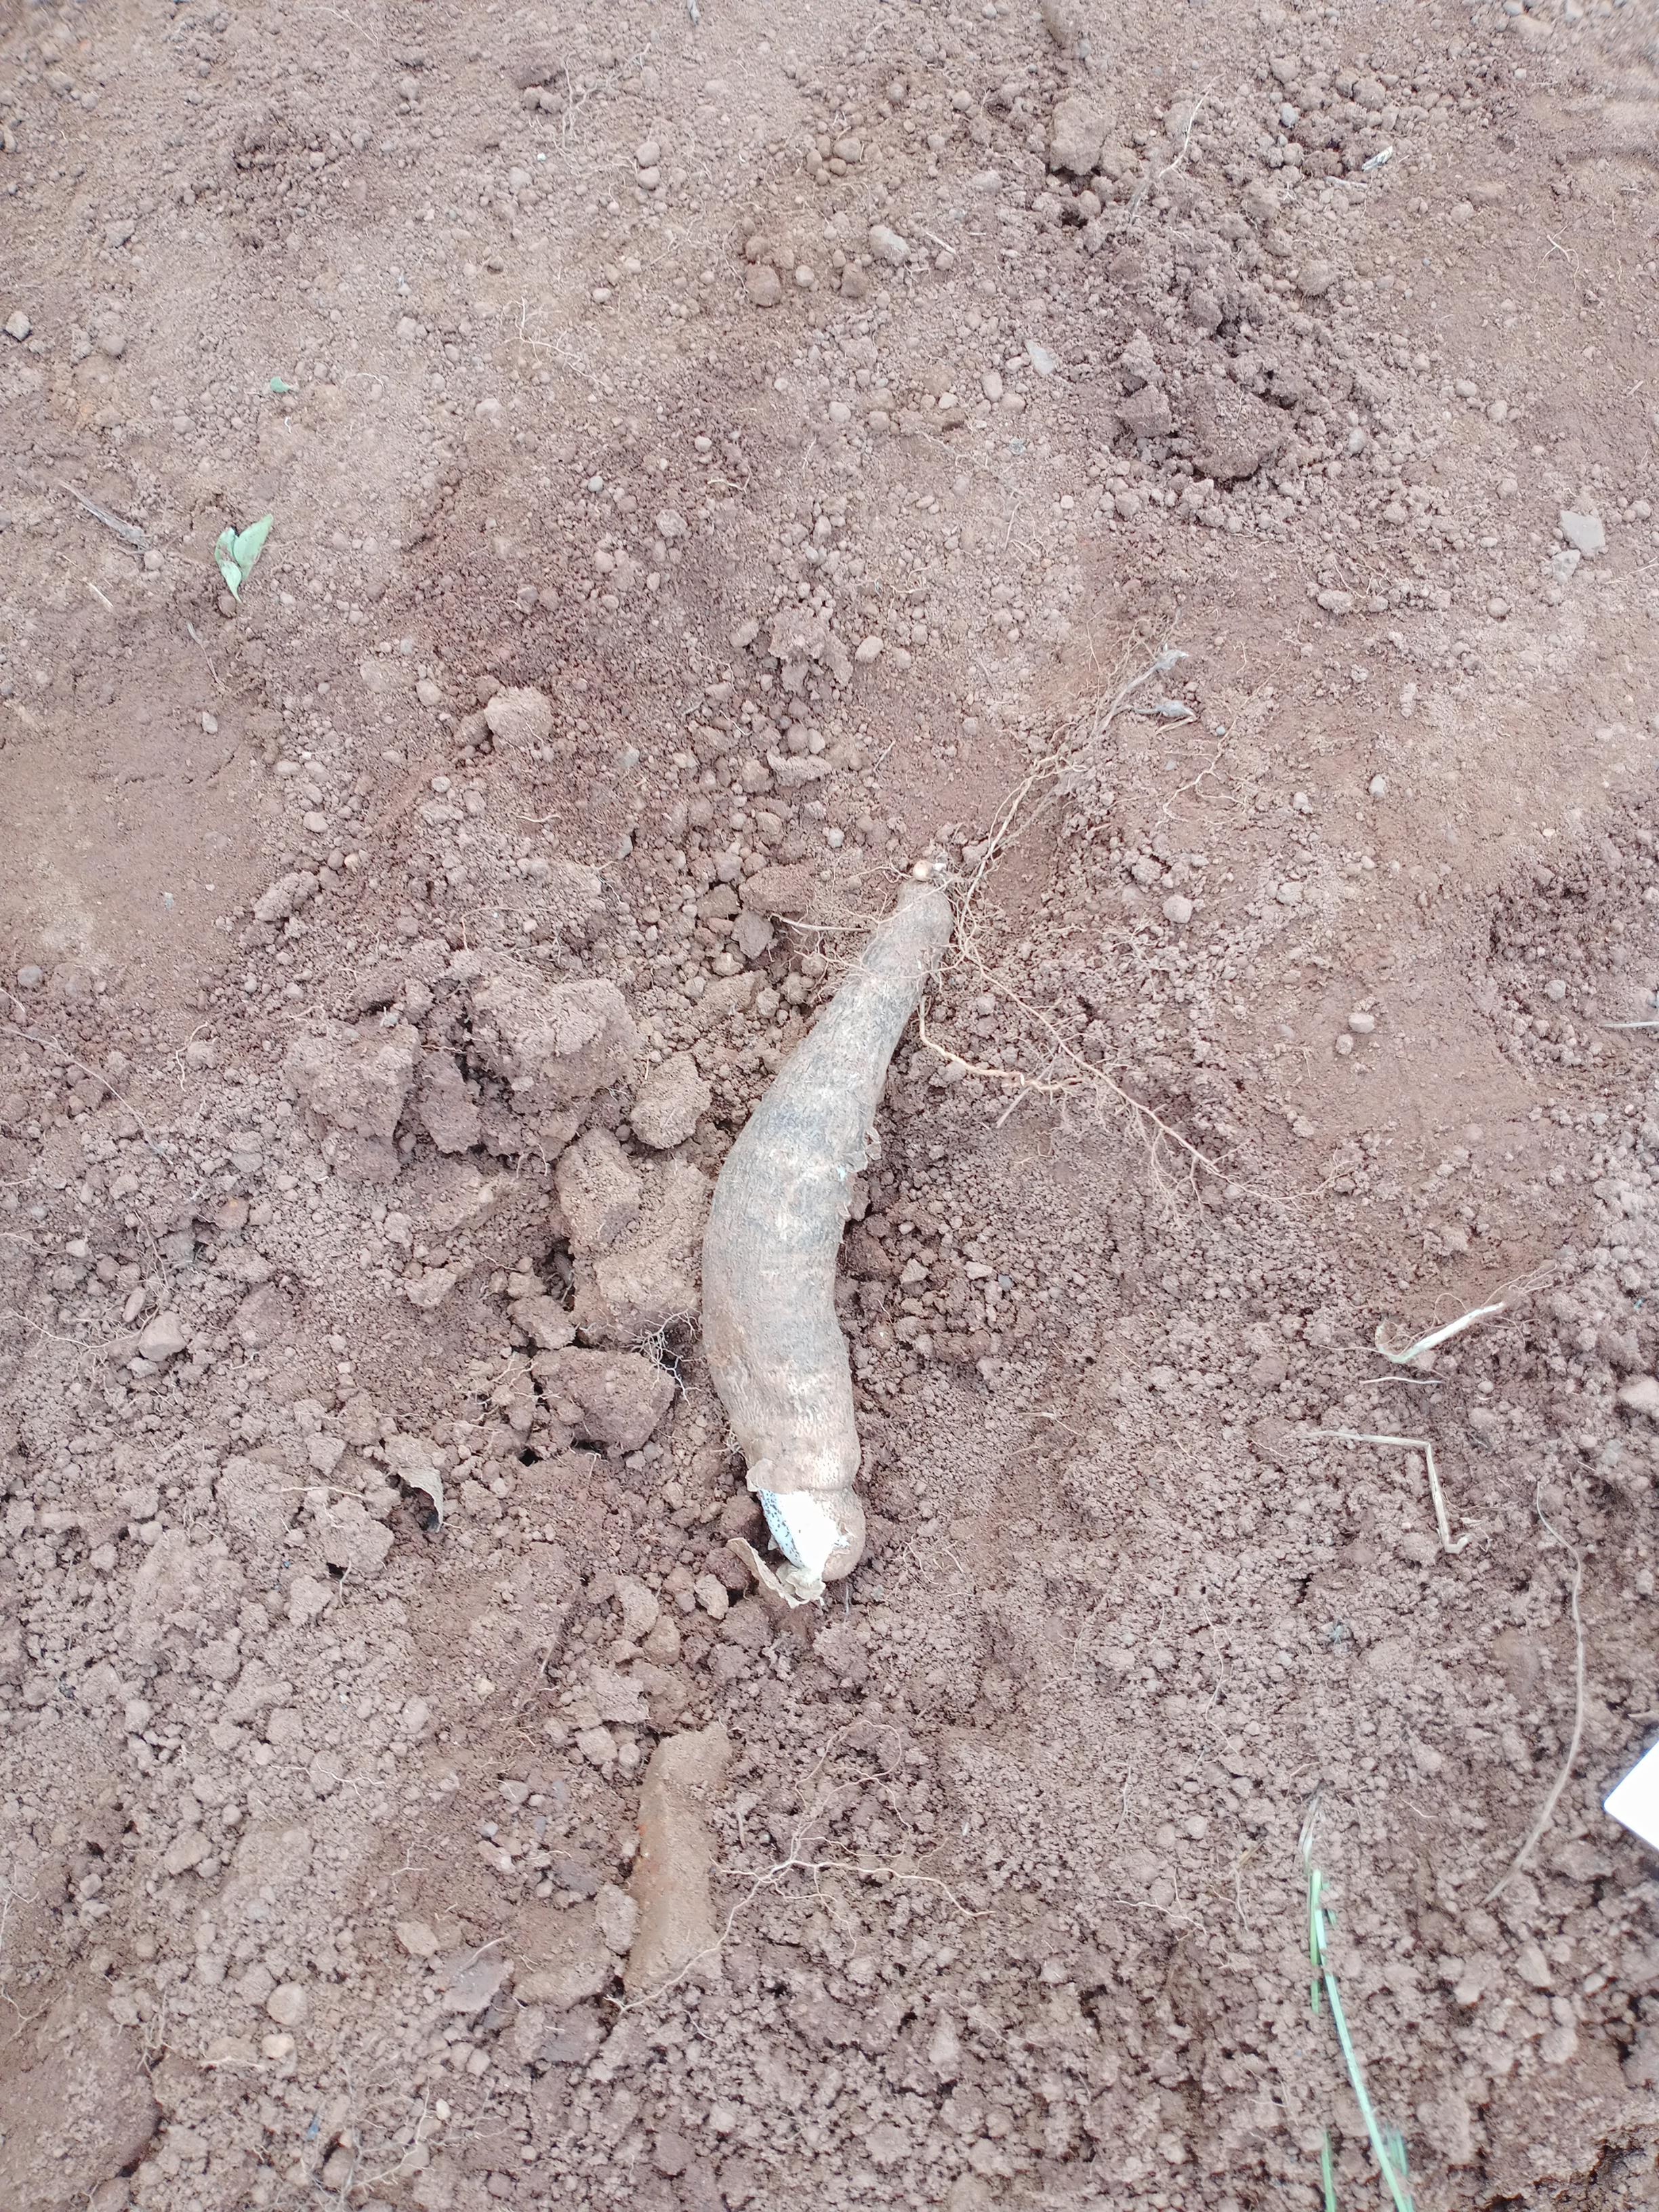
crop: yam
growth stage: harvest
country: Nigeria
